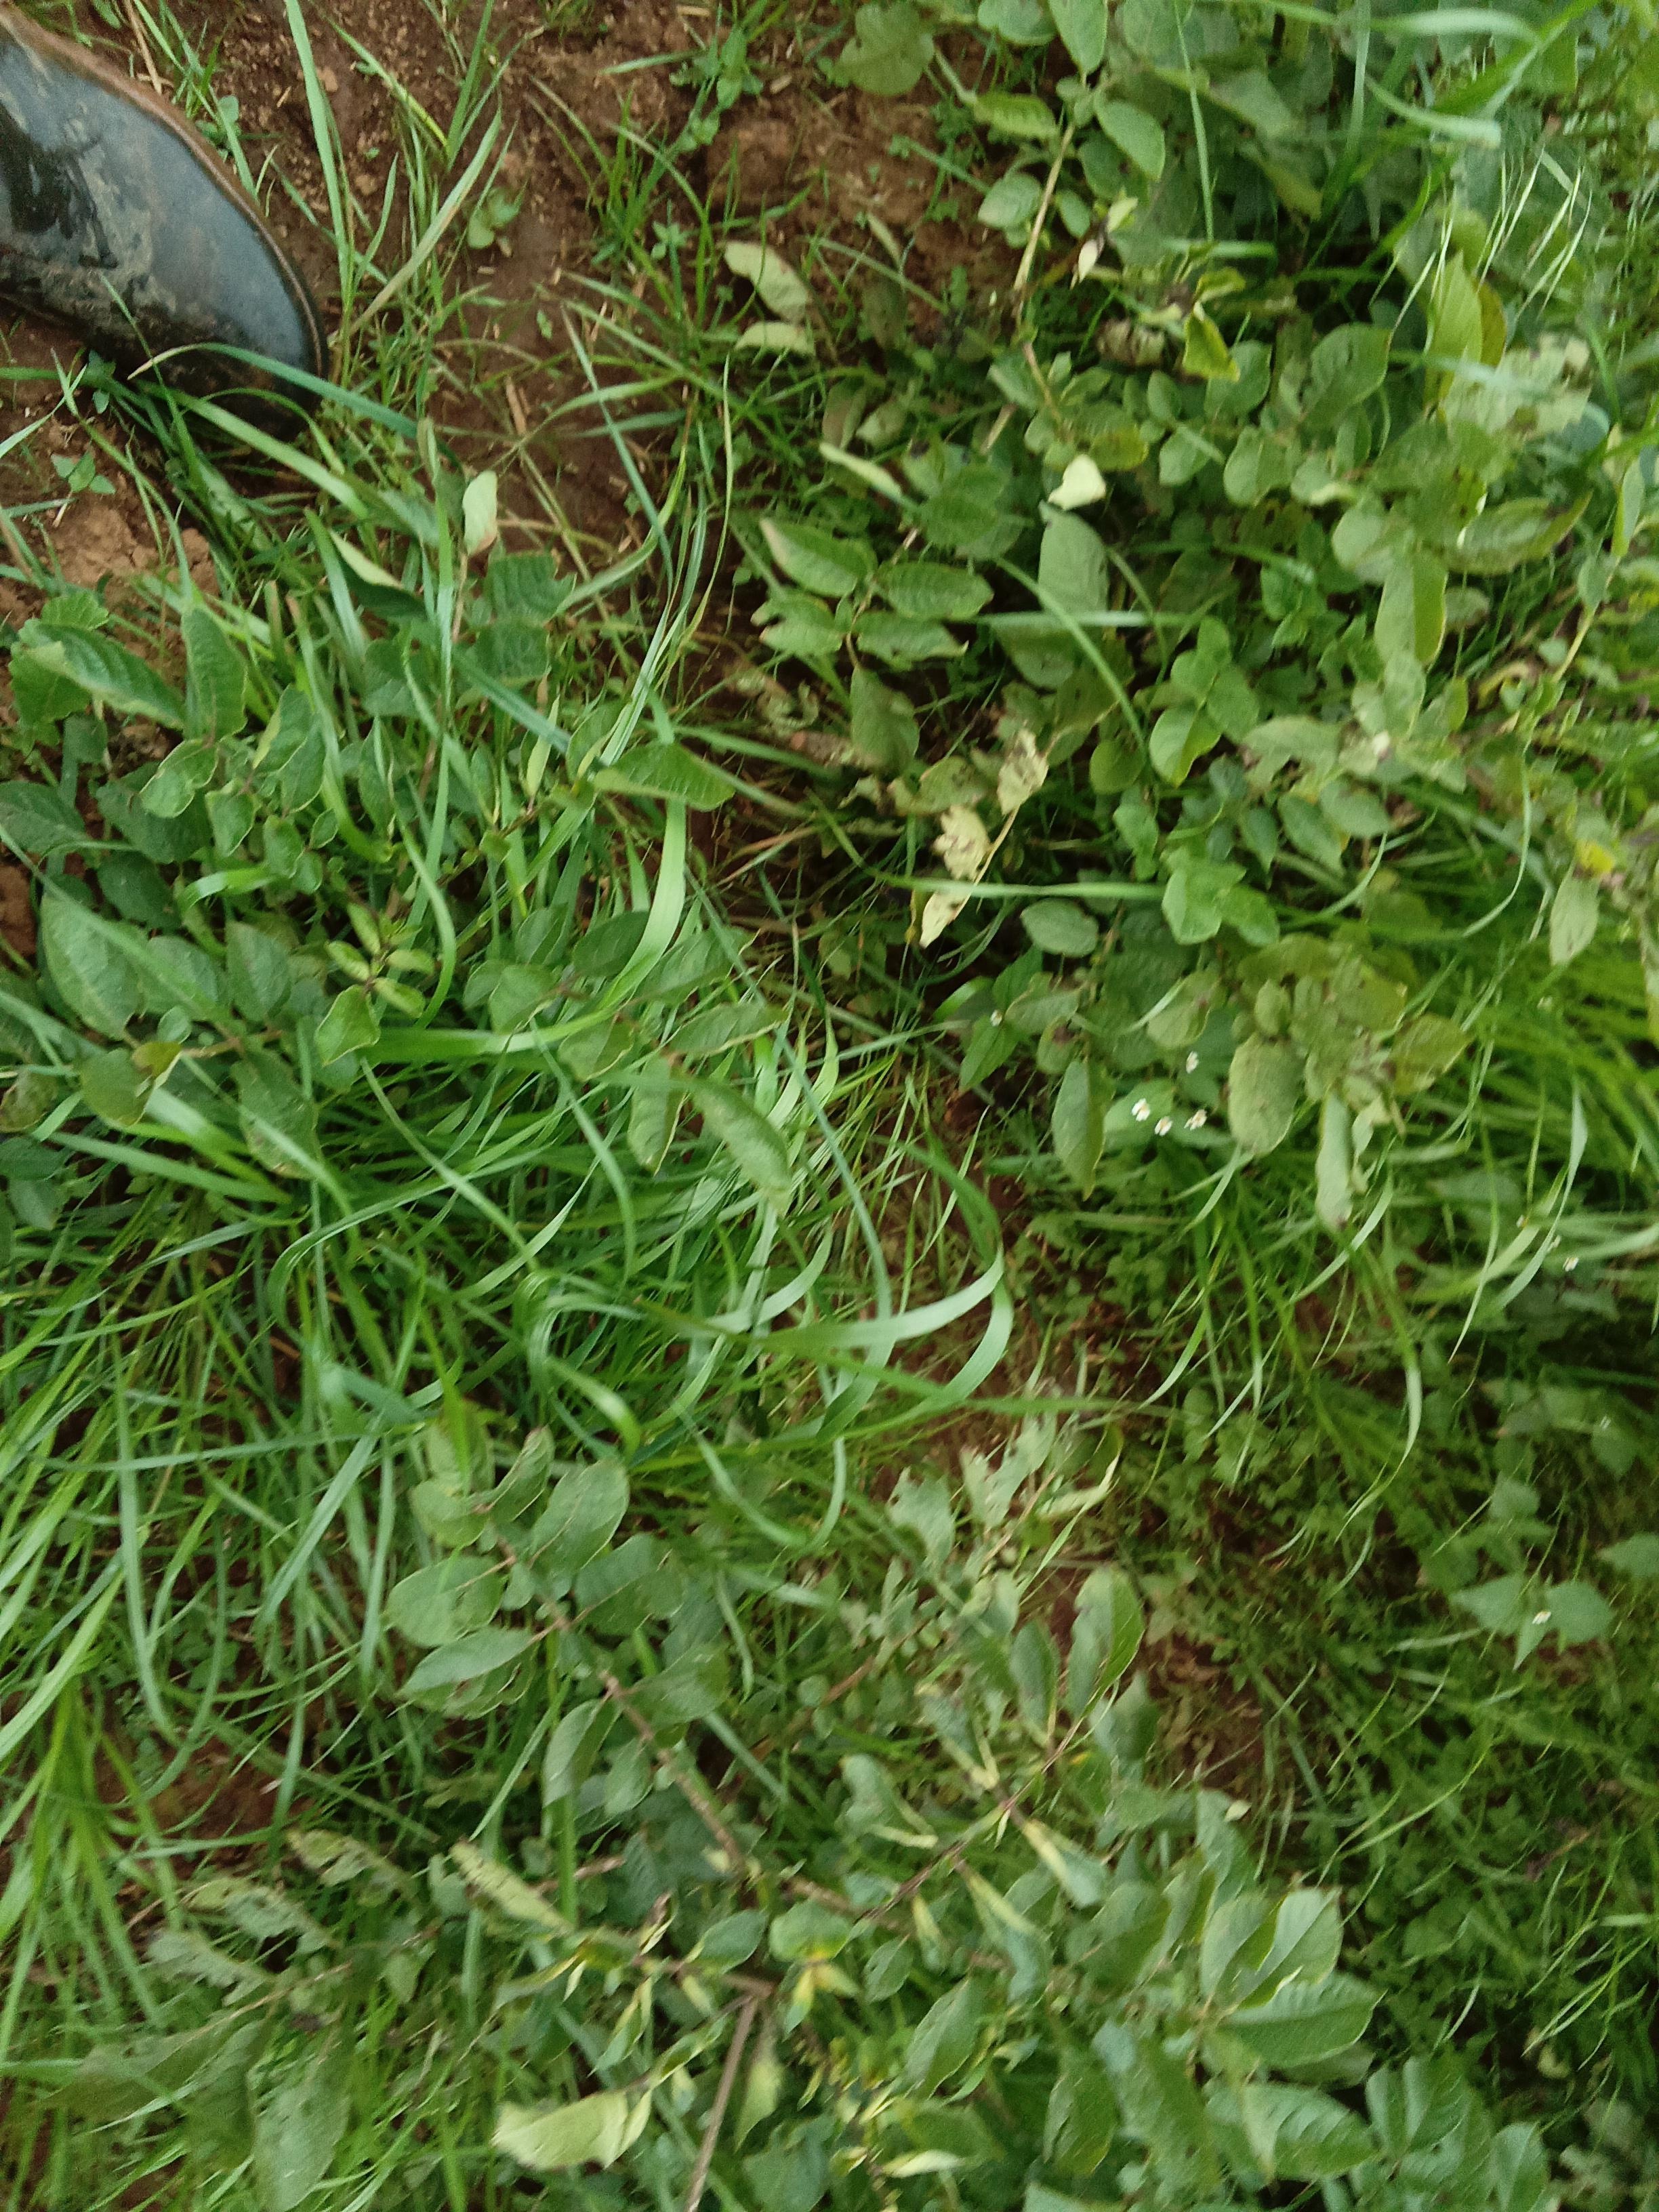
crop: potato
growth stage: harvest maturity
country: Kenya
